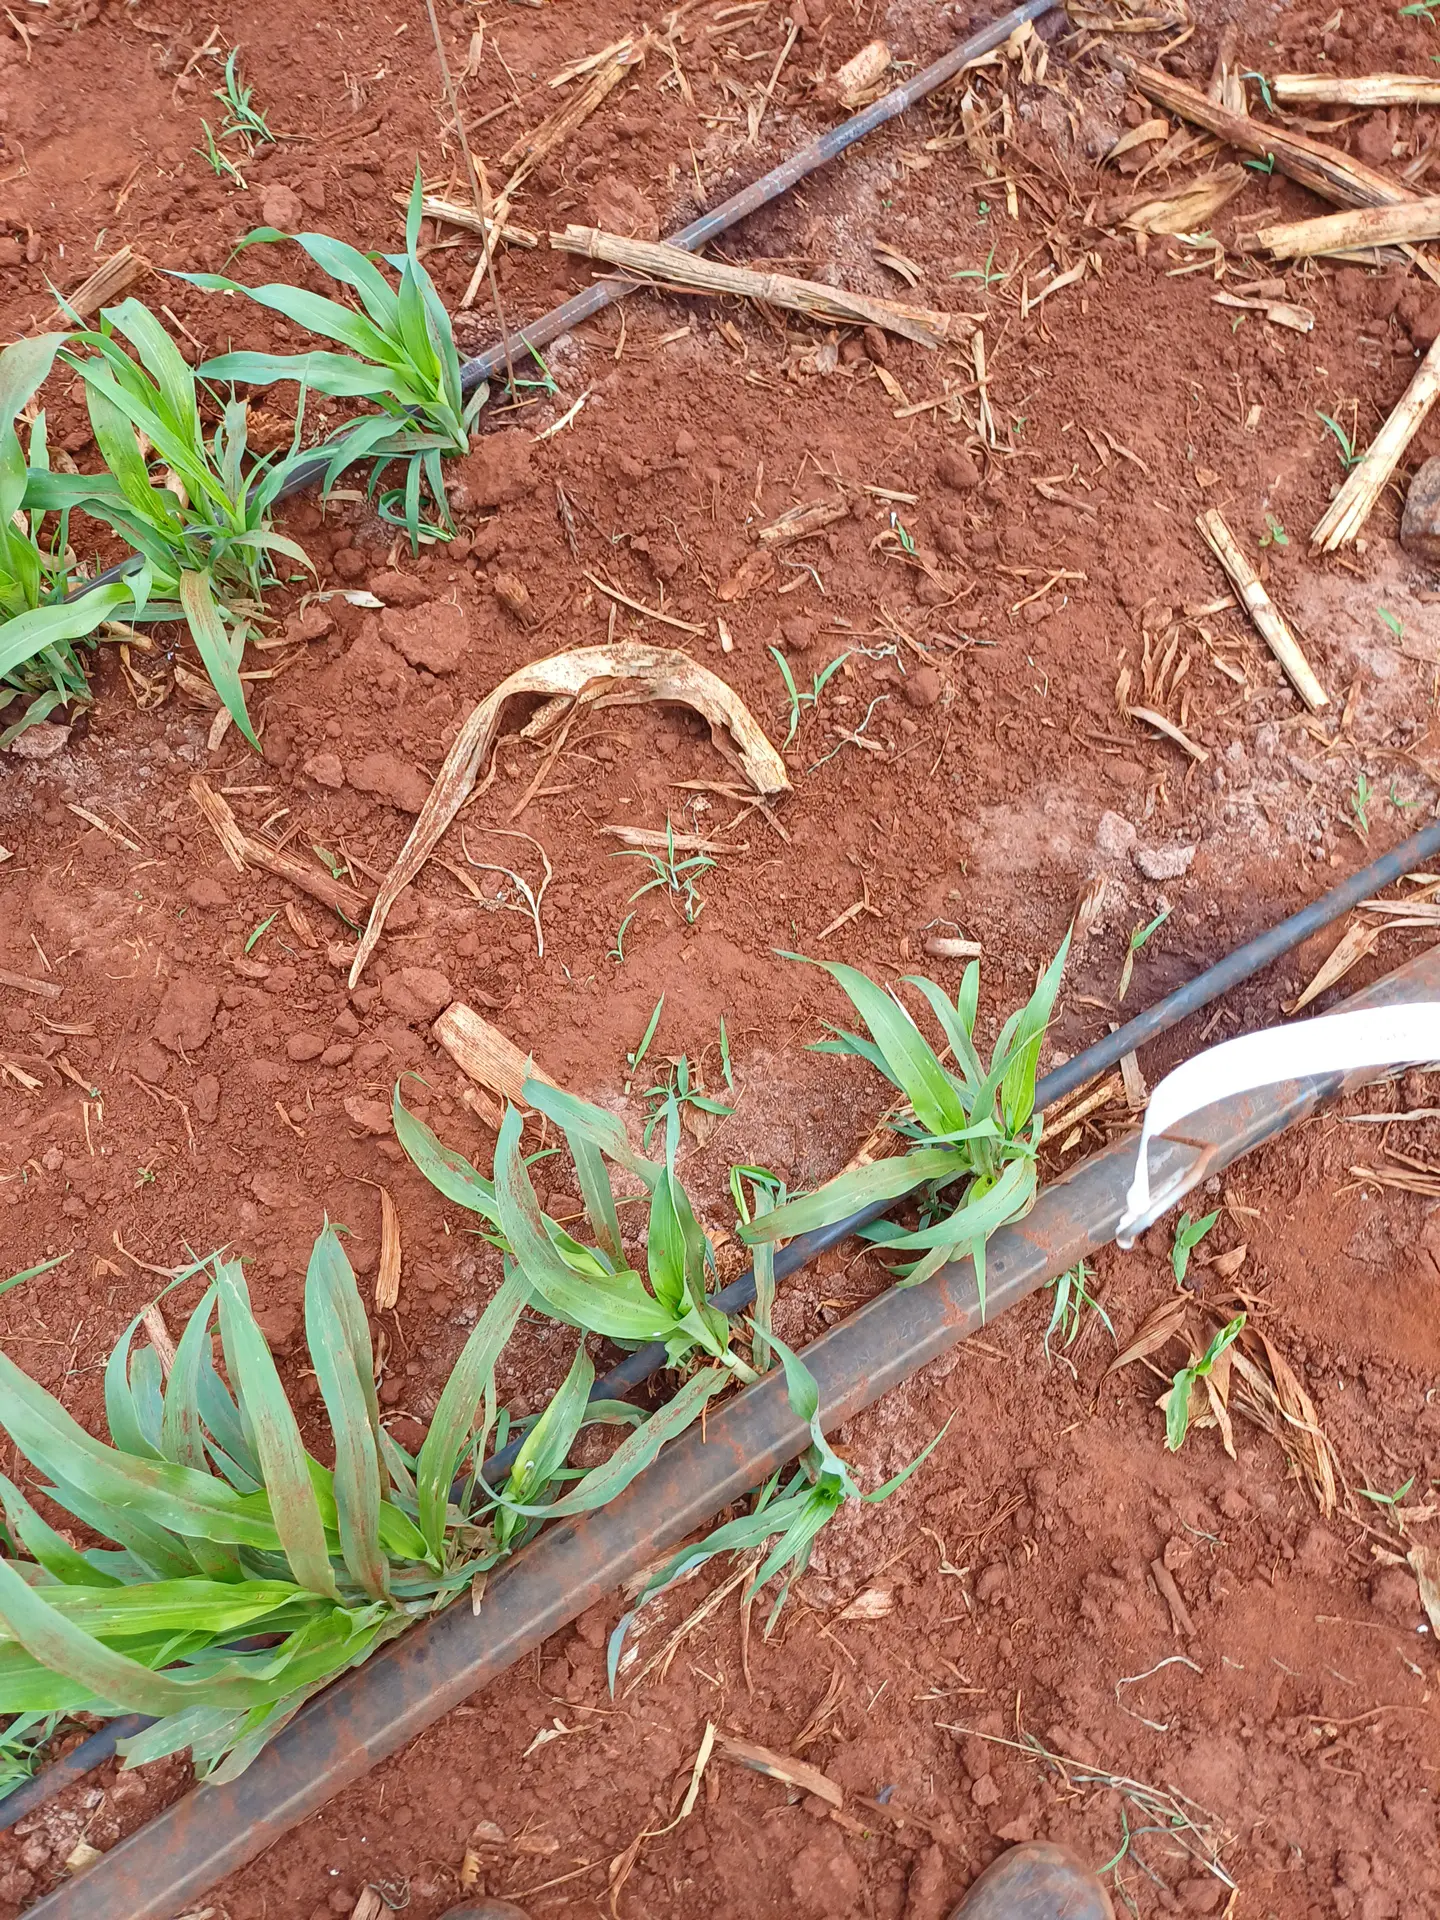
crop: sorghum
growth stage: vegetative
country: Kenya
